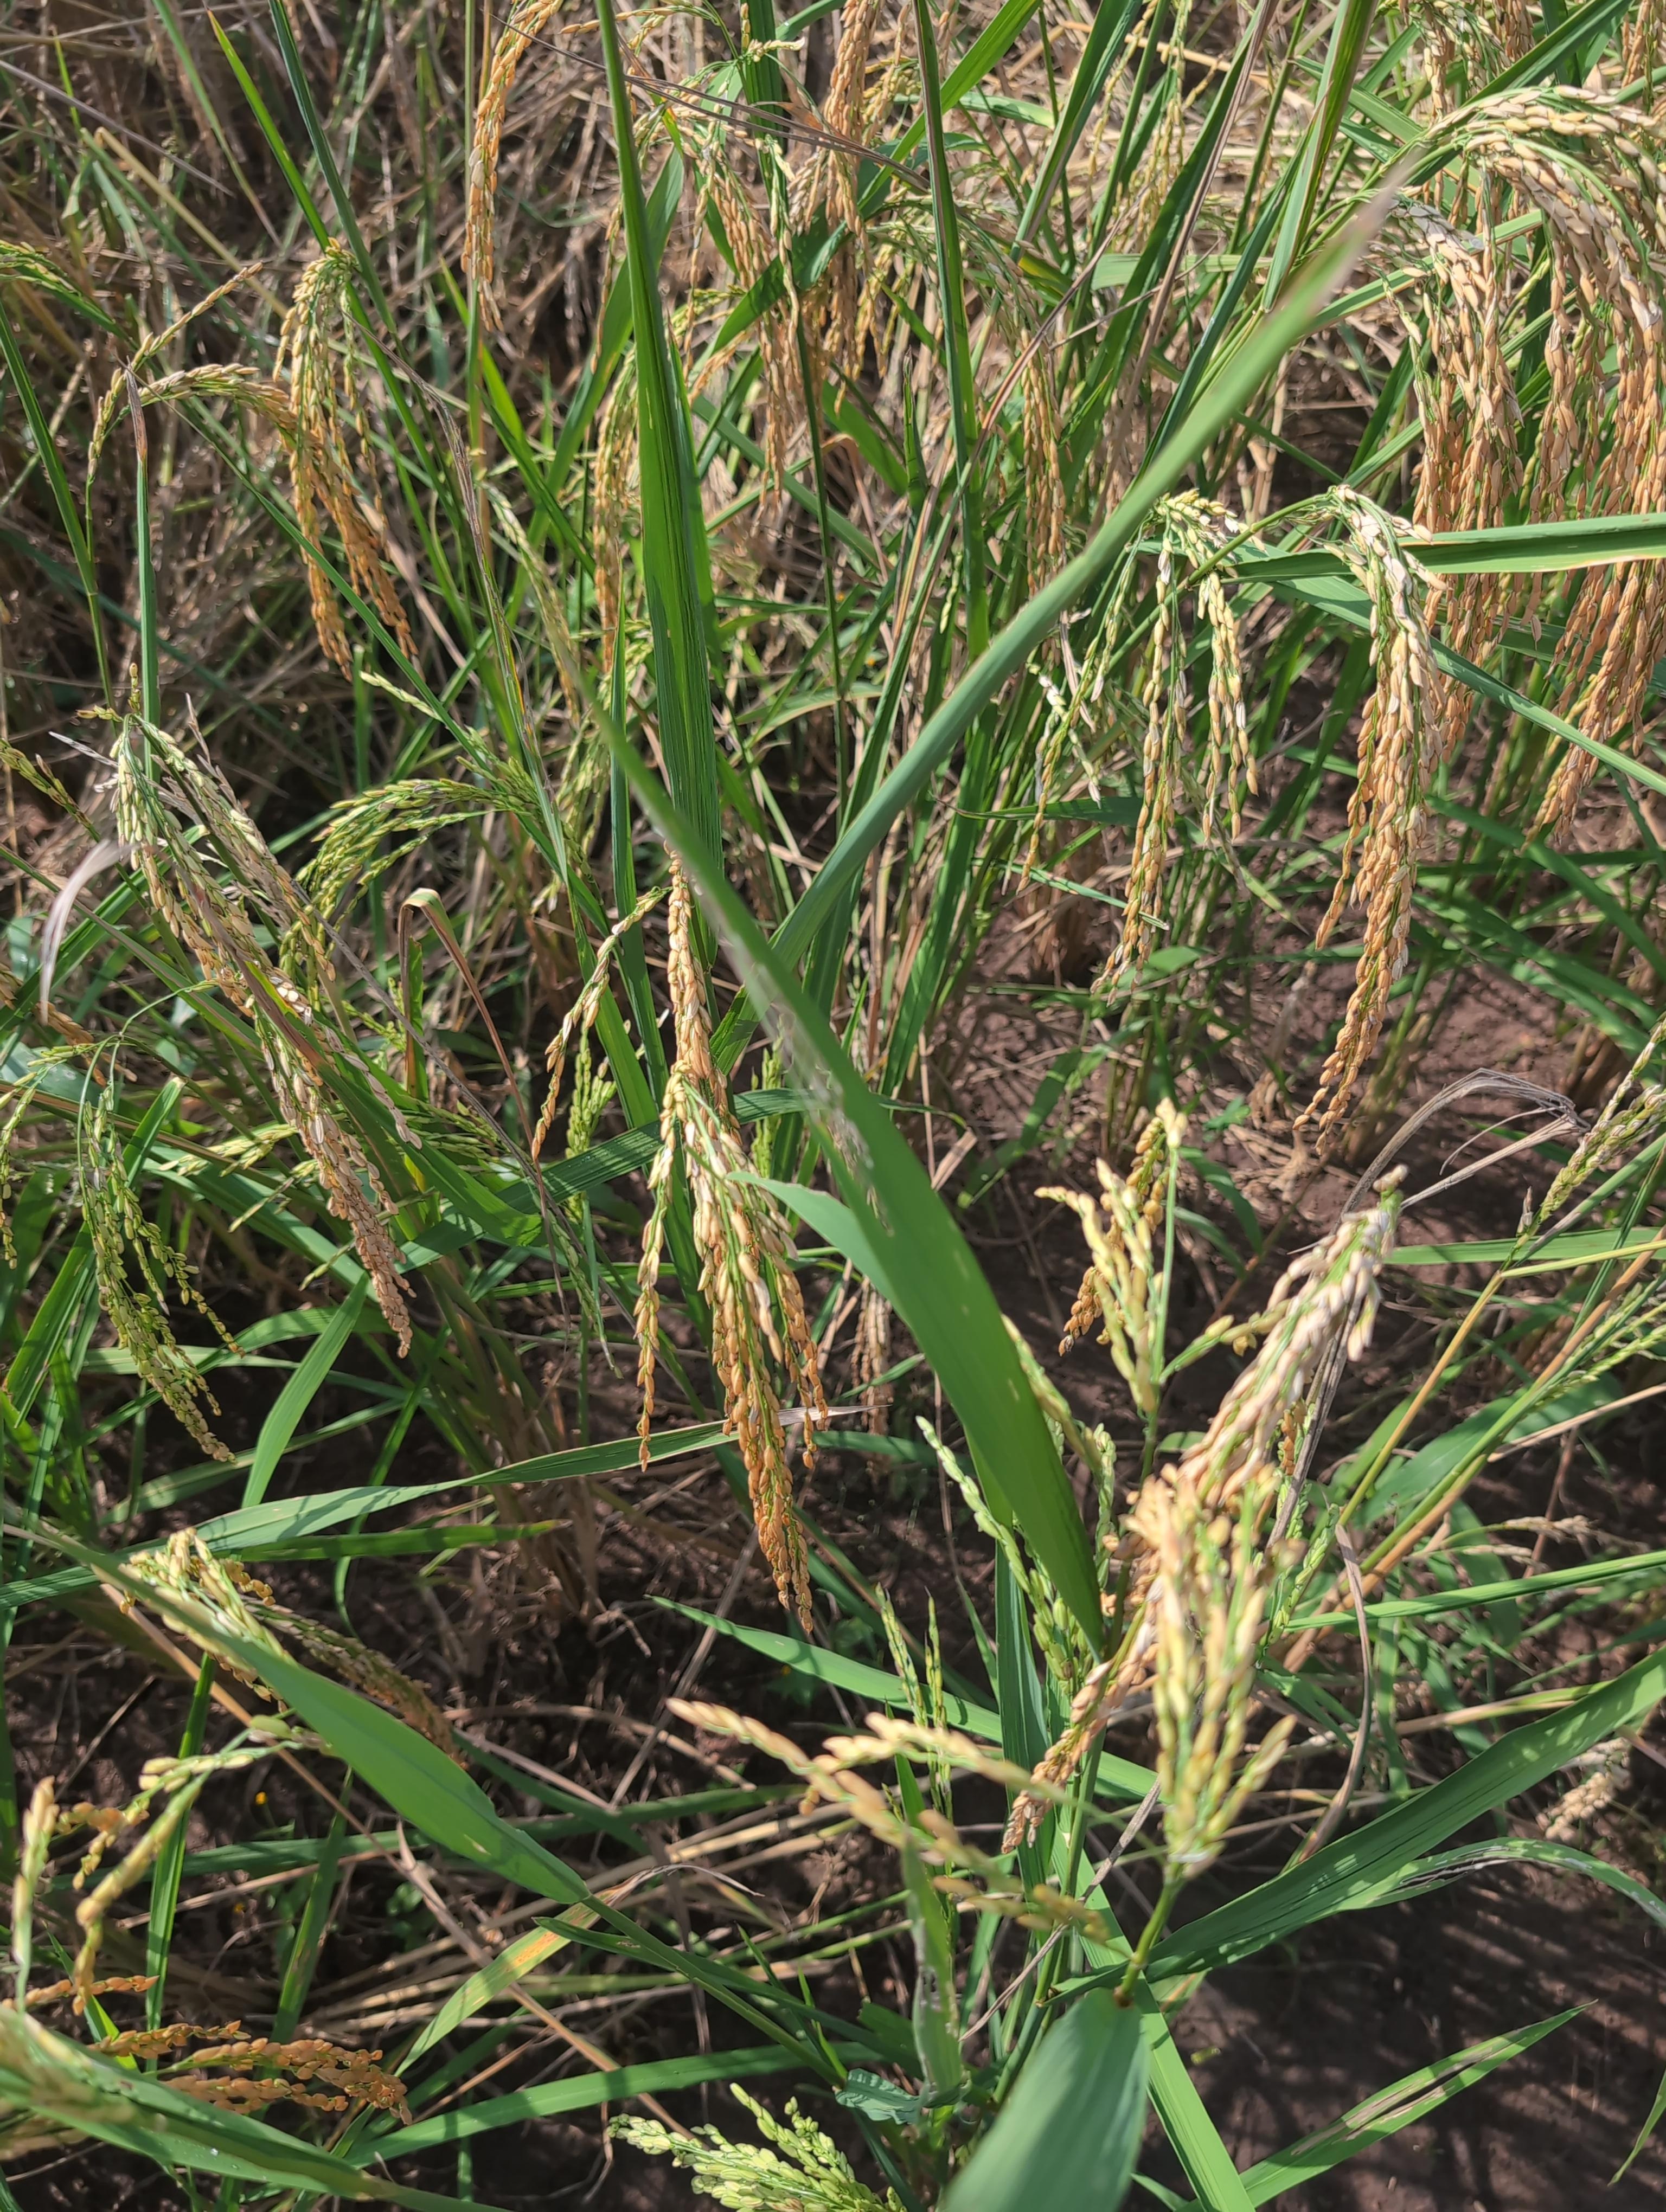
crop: rice
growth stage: ripening
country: Côte d'Ivoire
